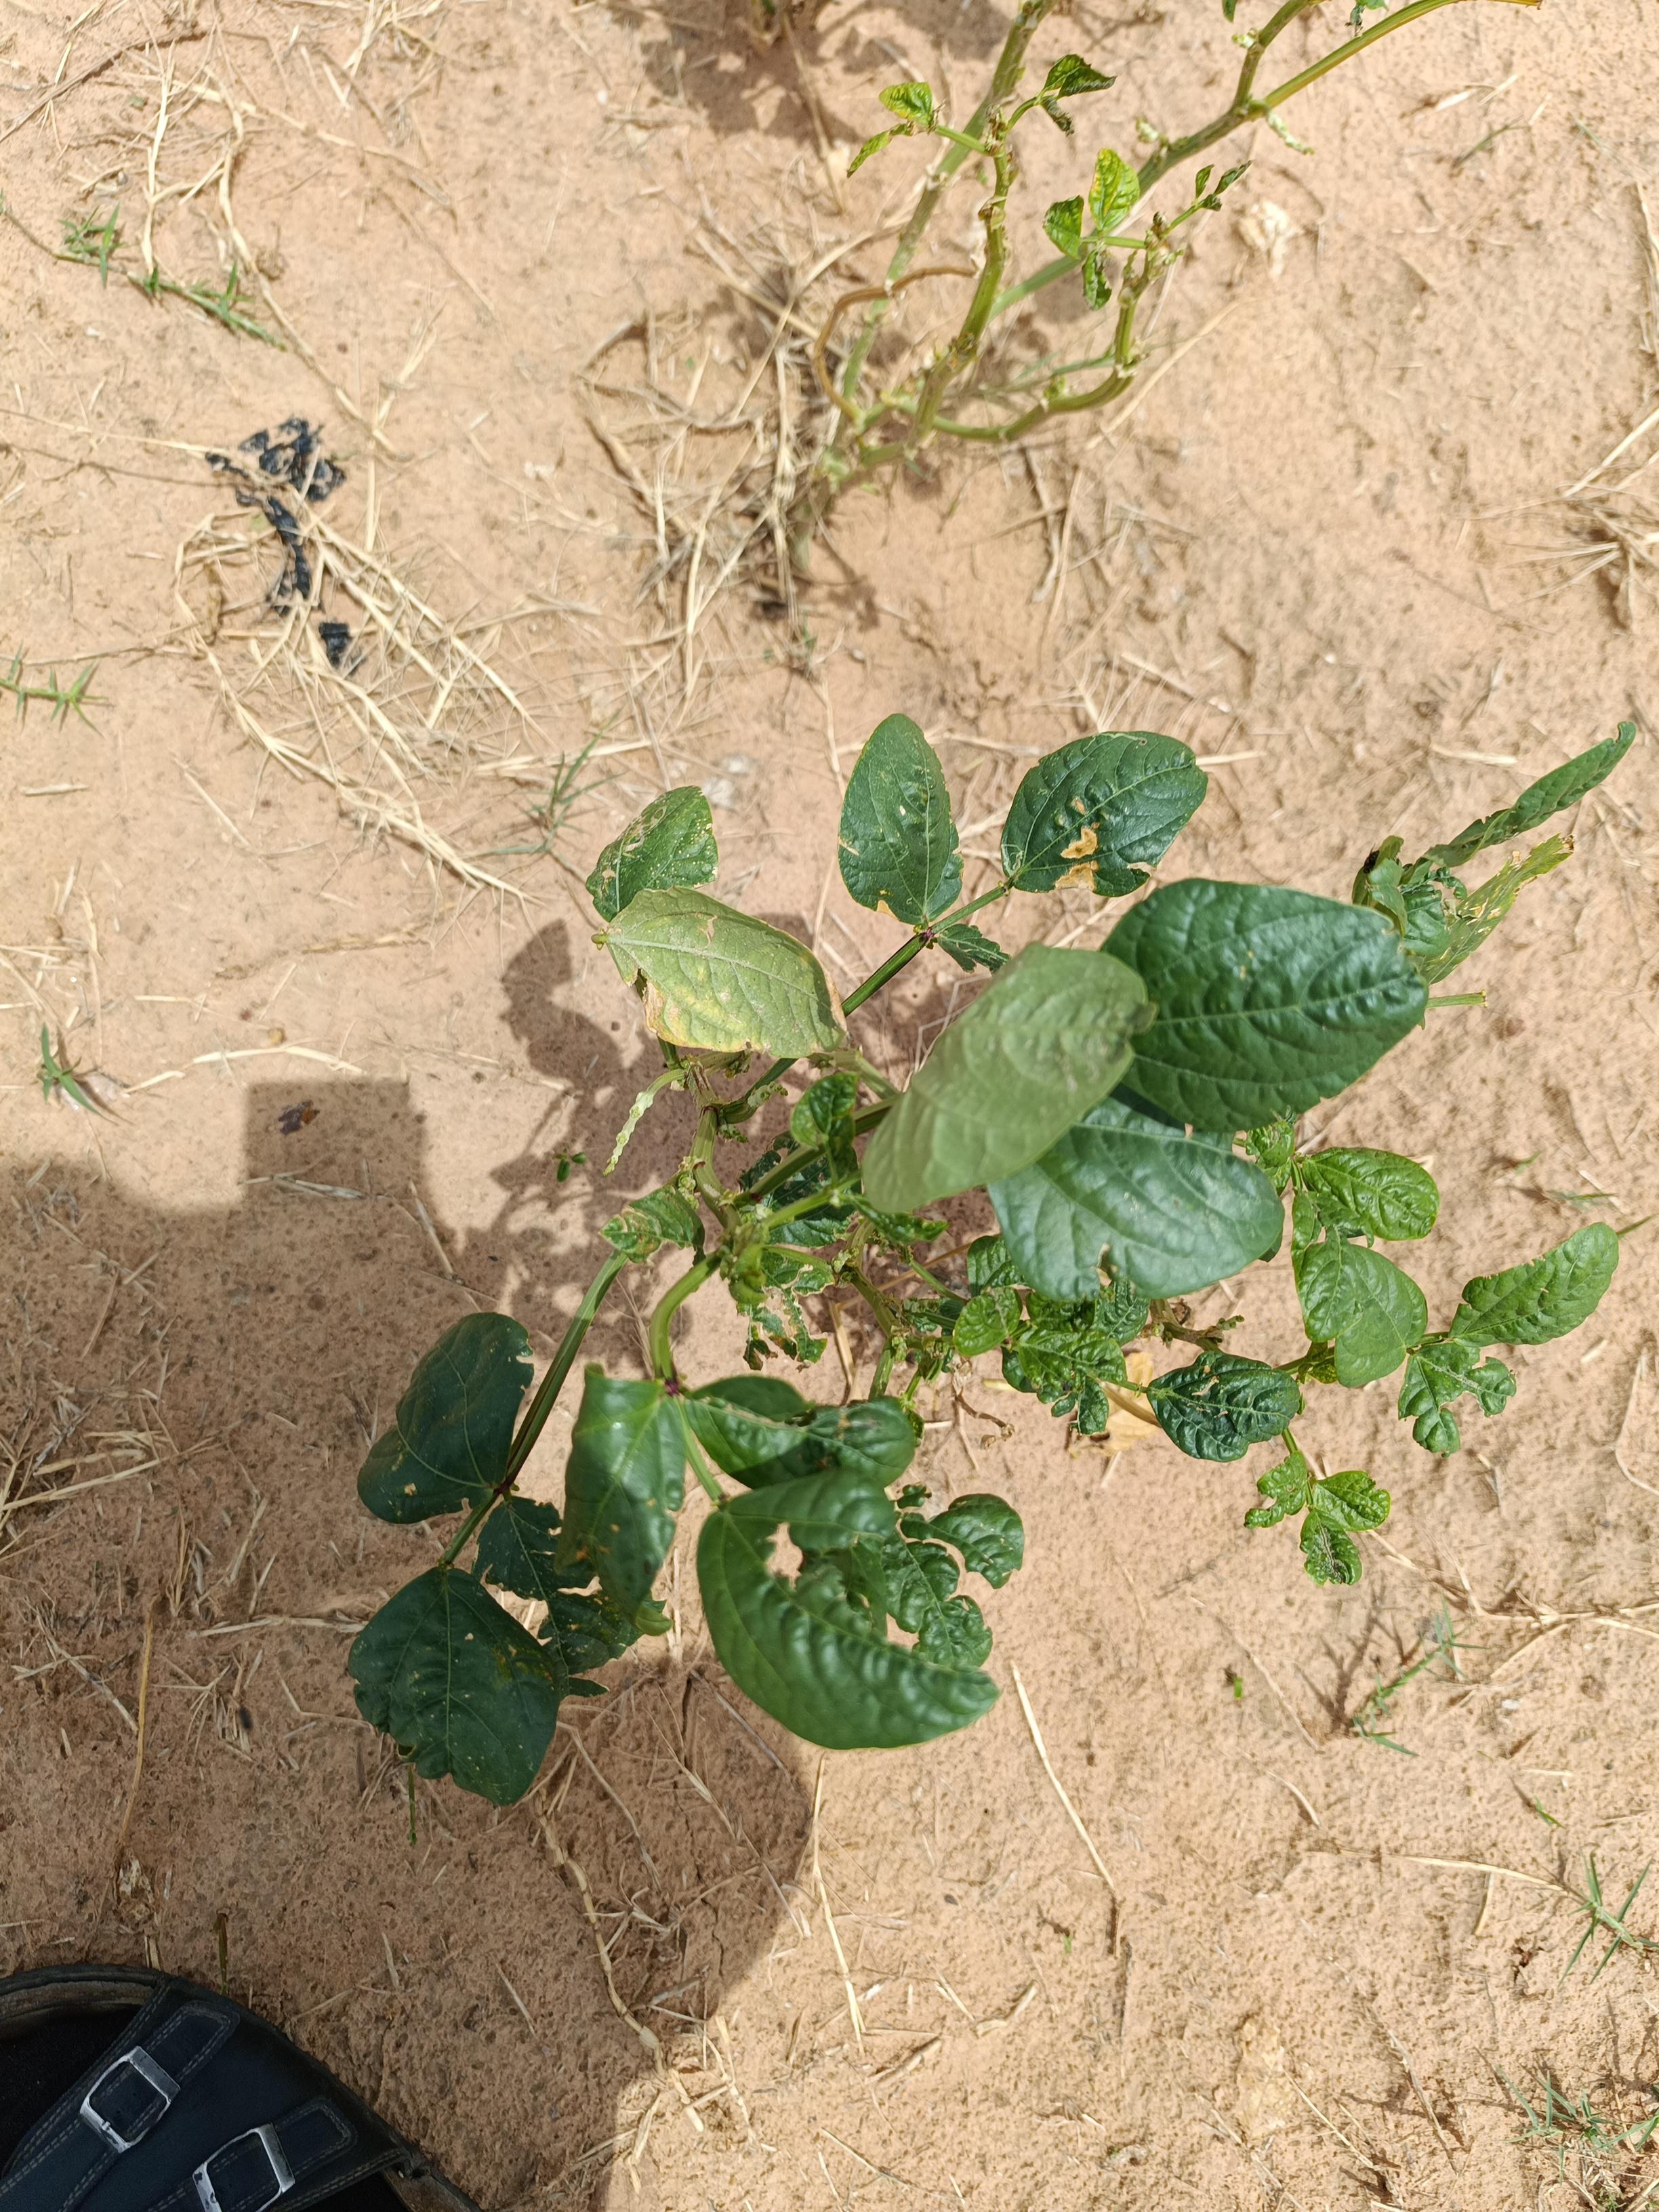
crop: cowpea
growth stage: development pod
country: Nigeria
